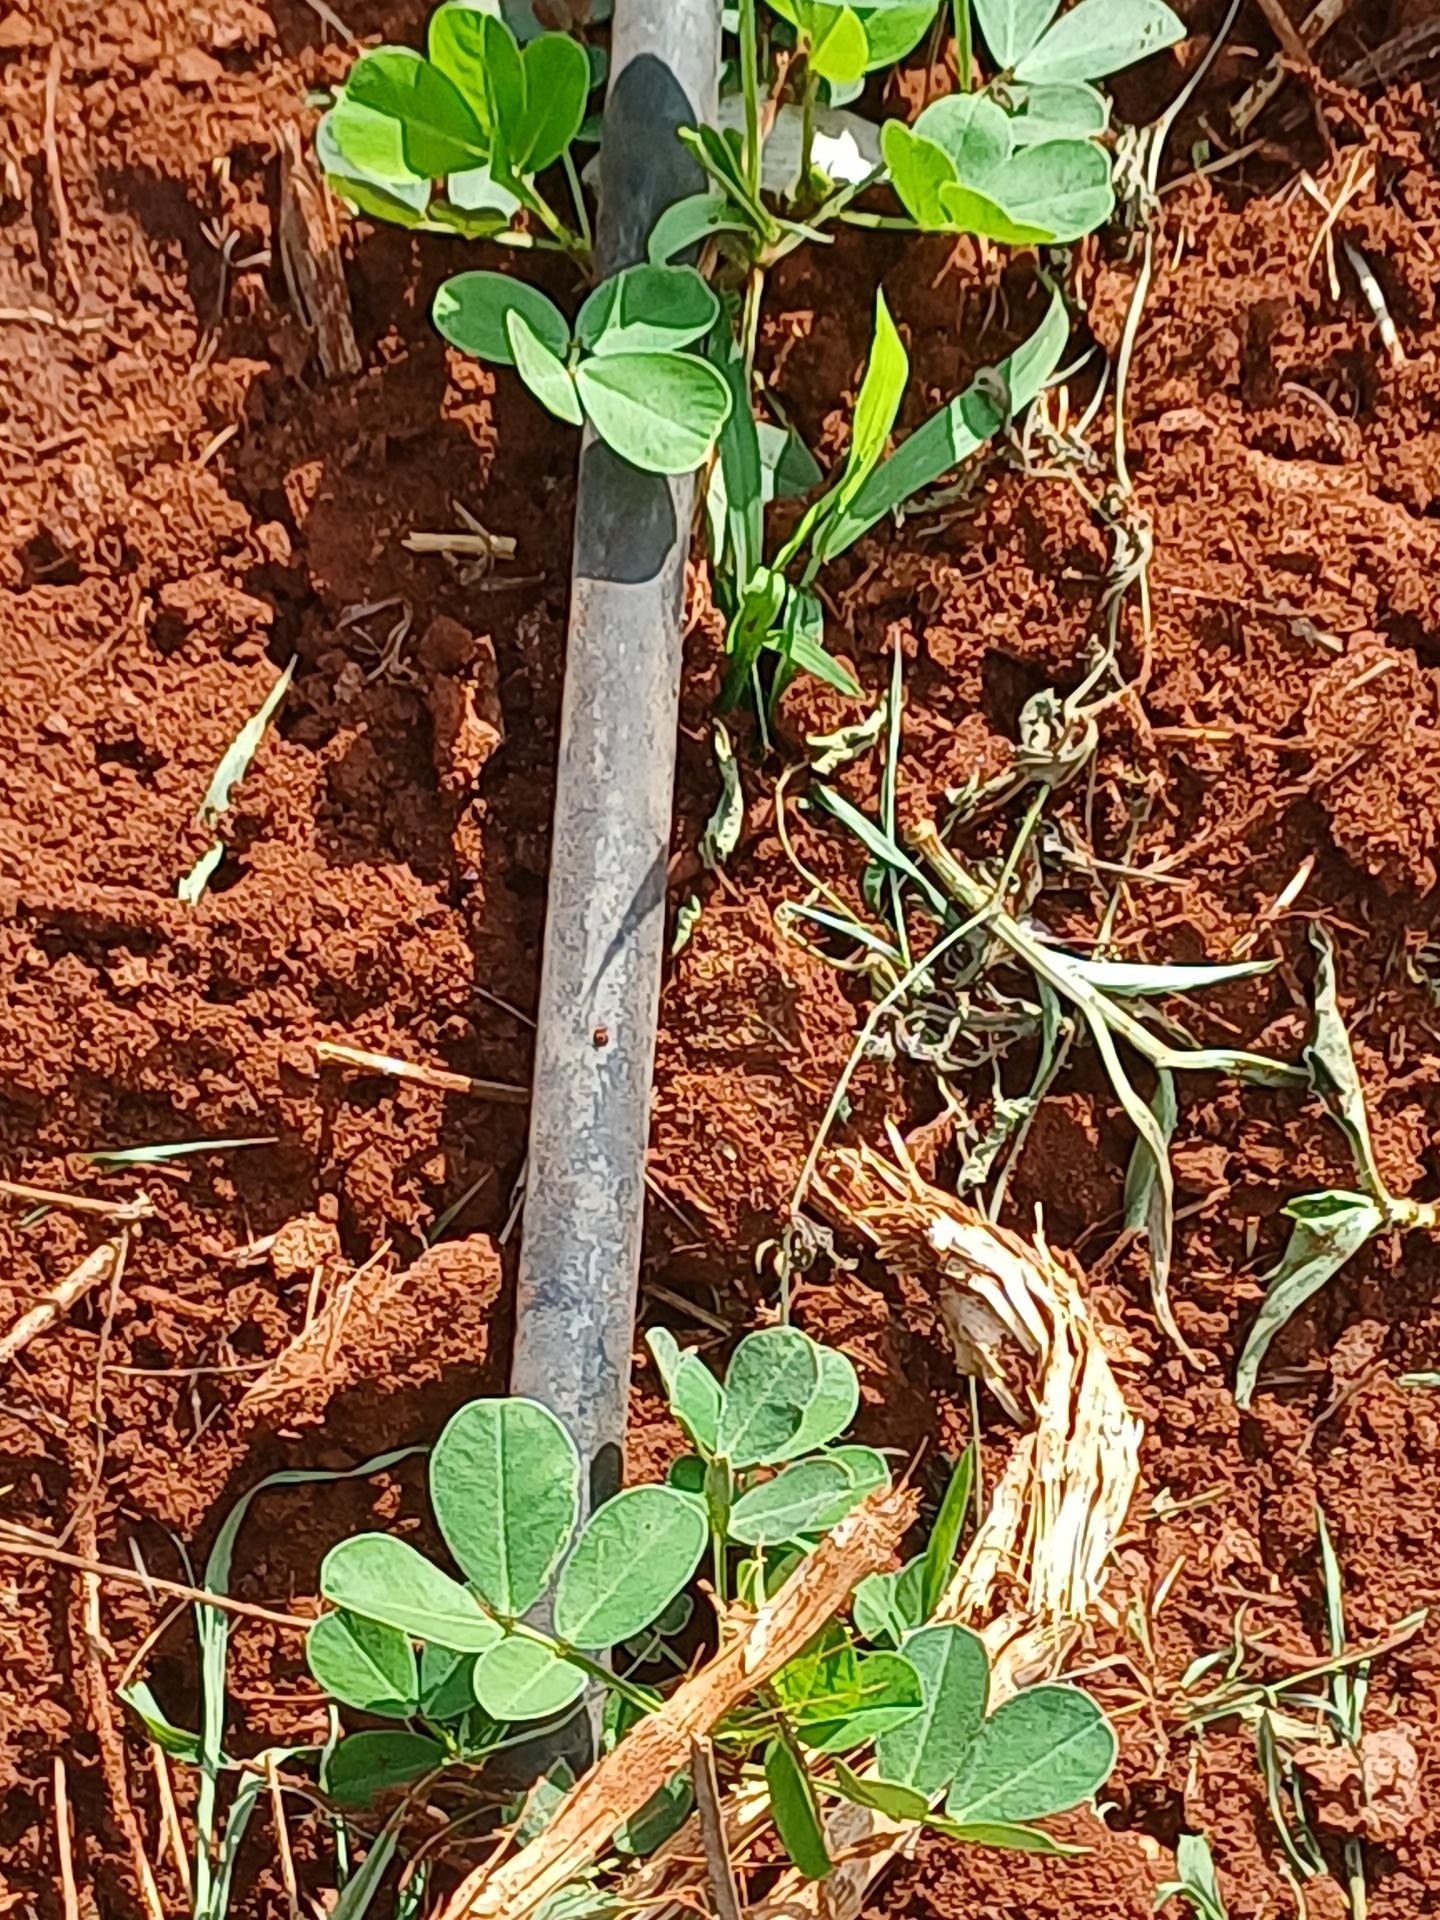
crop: groundnut
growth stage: vegetative
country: Kenya
